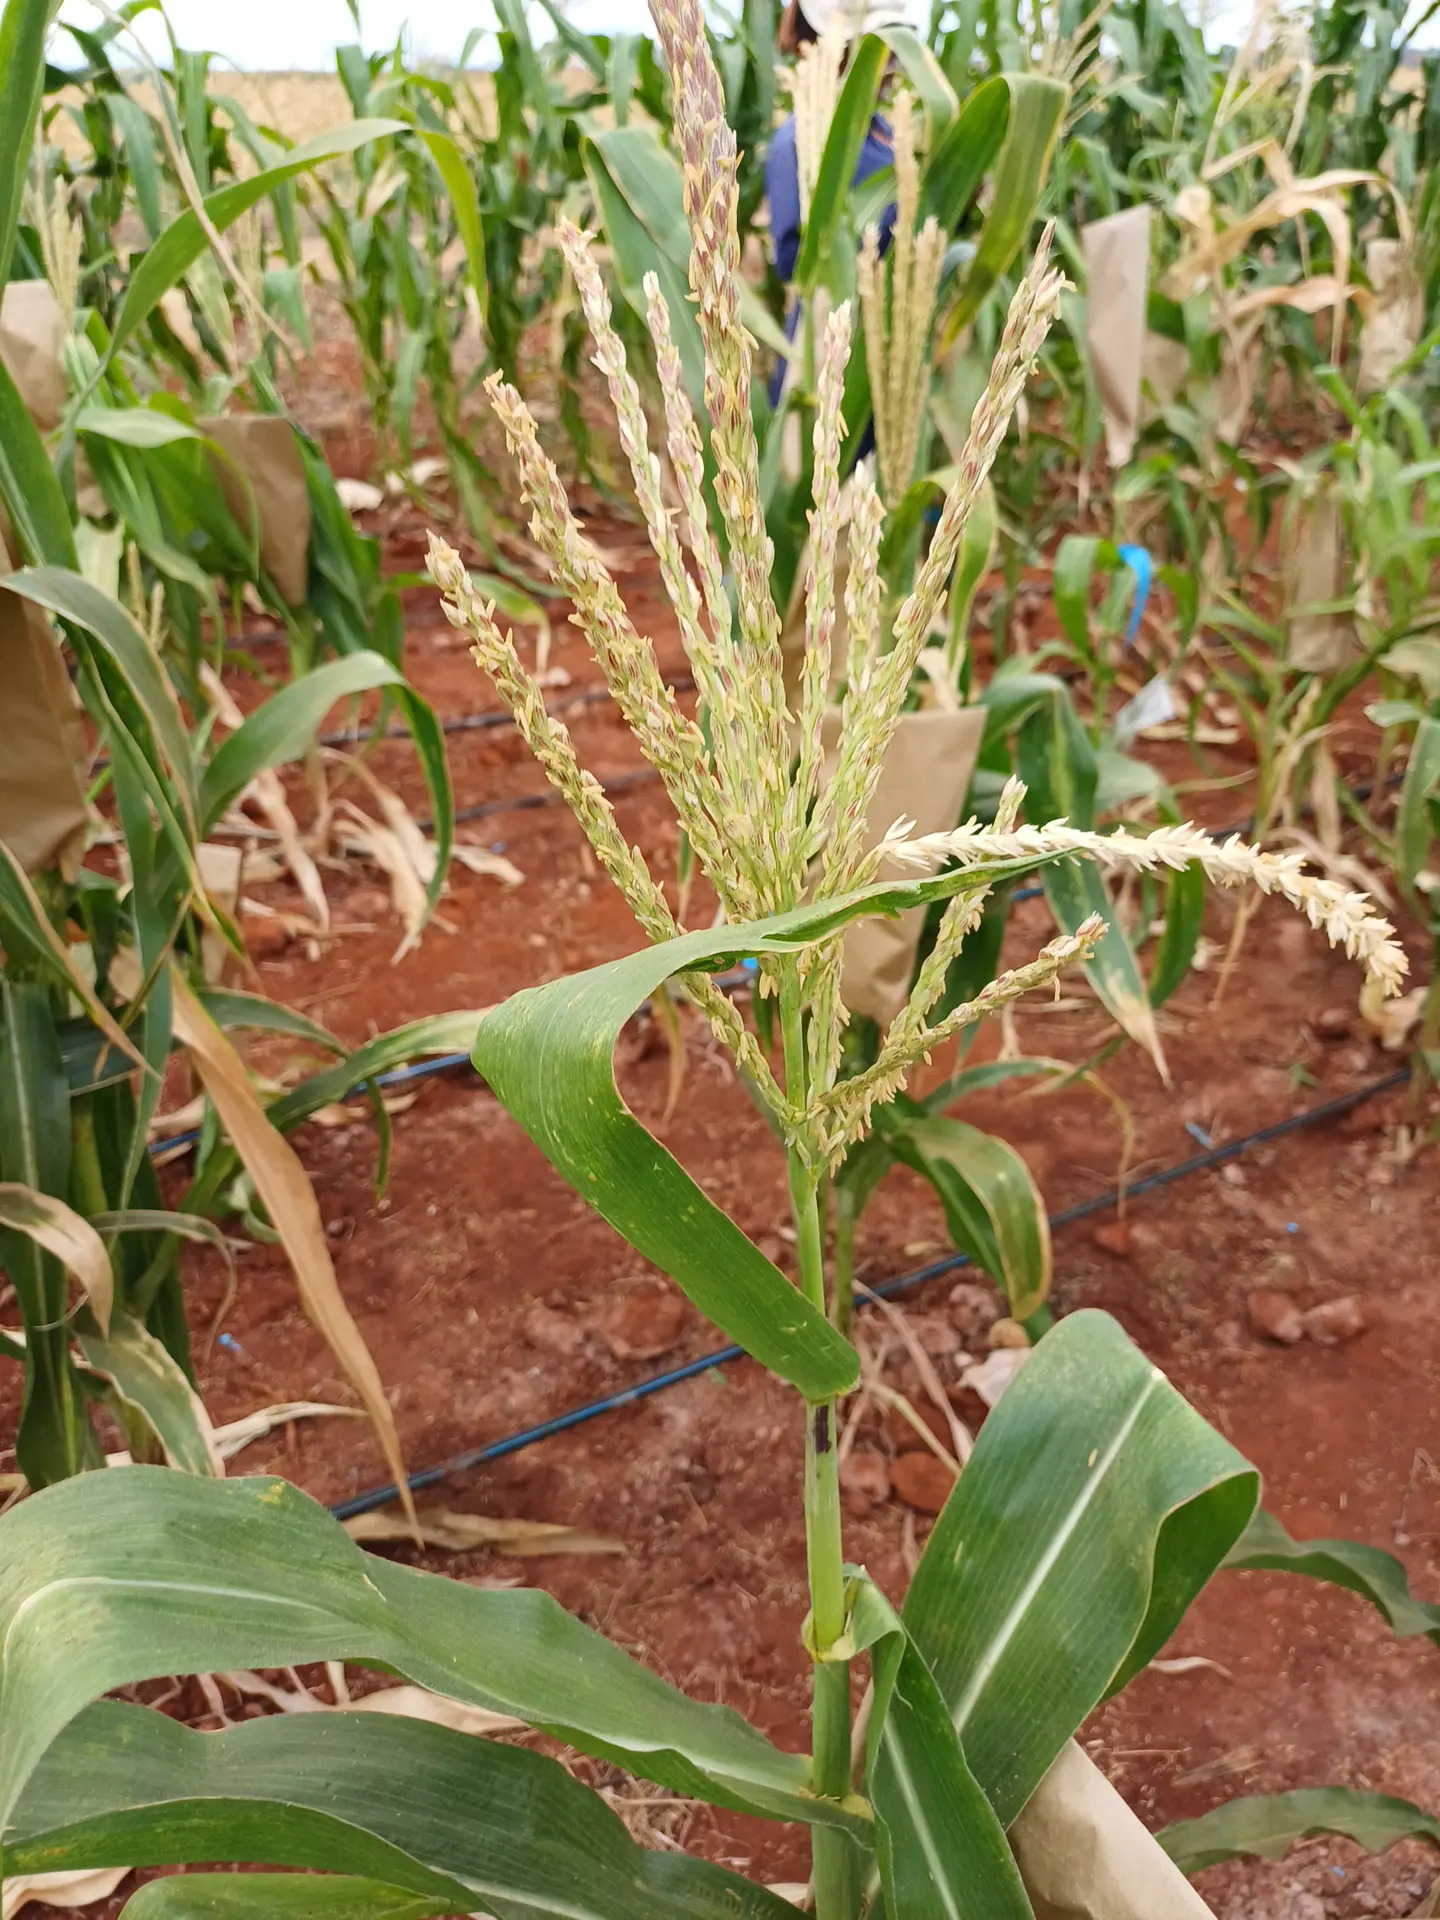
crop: maize
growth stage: flowering
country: Kenya
